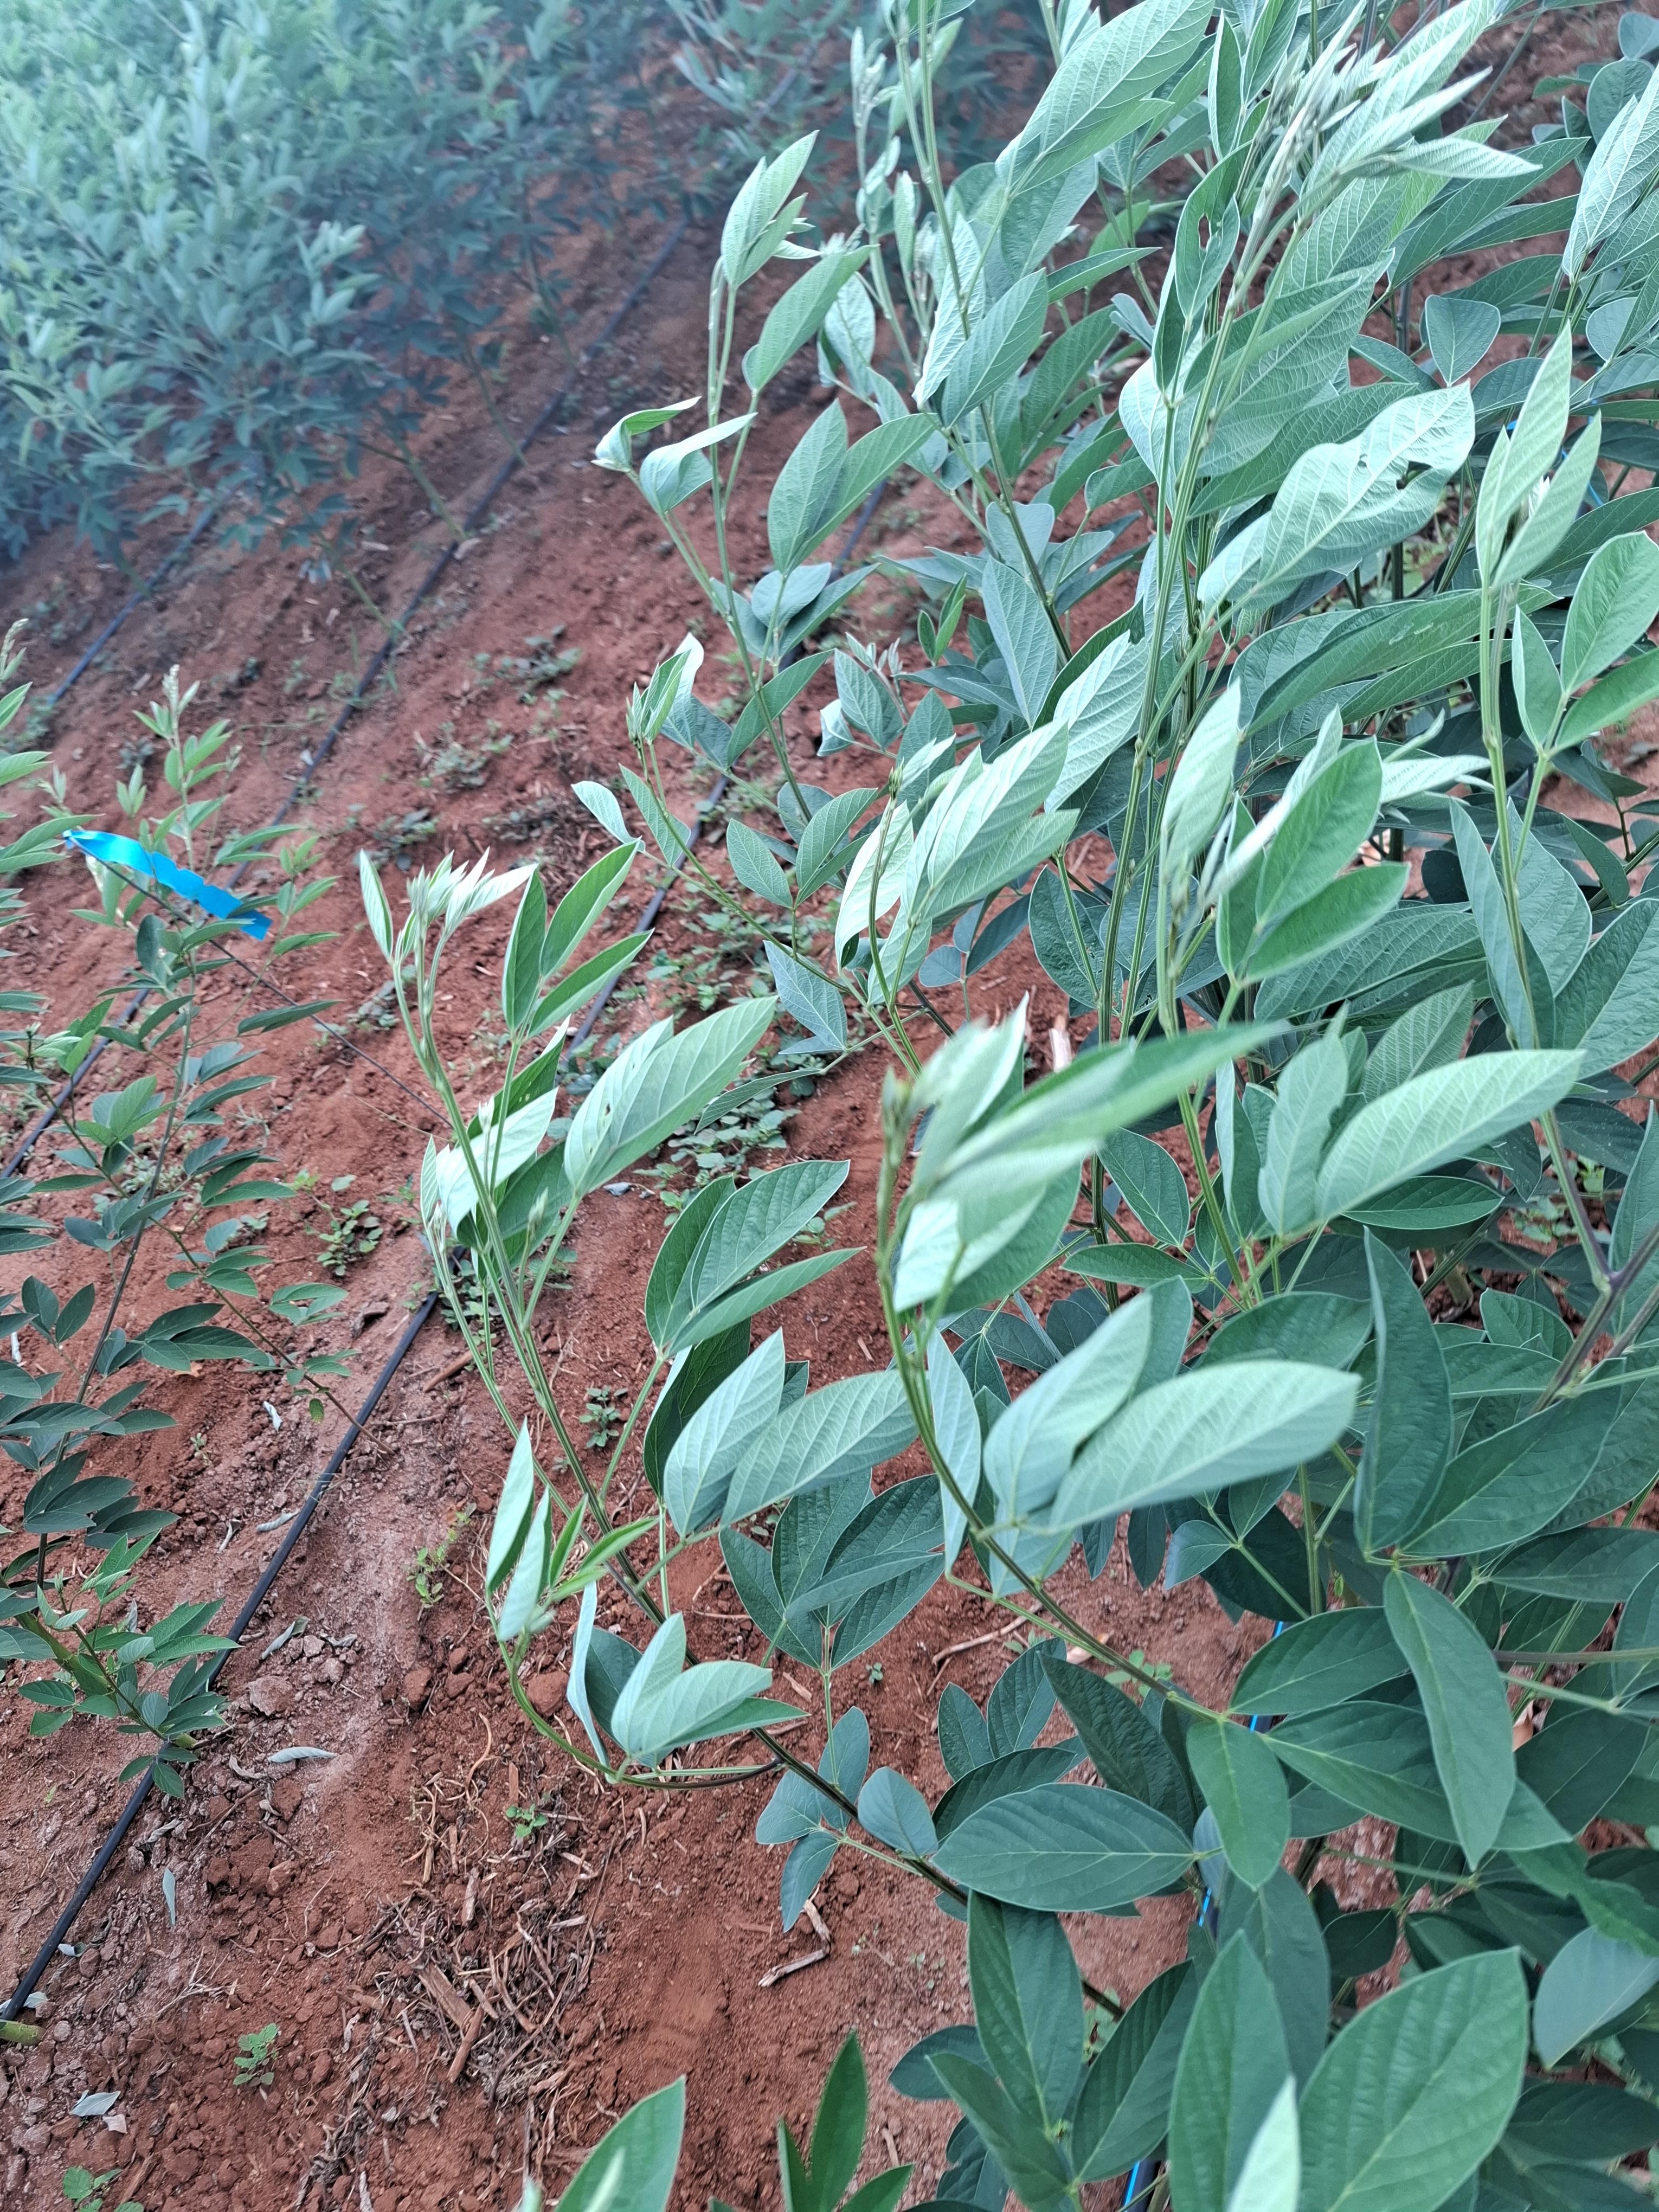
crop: pigeonpea
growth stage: vegetative
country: Kenya
